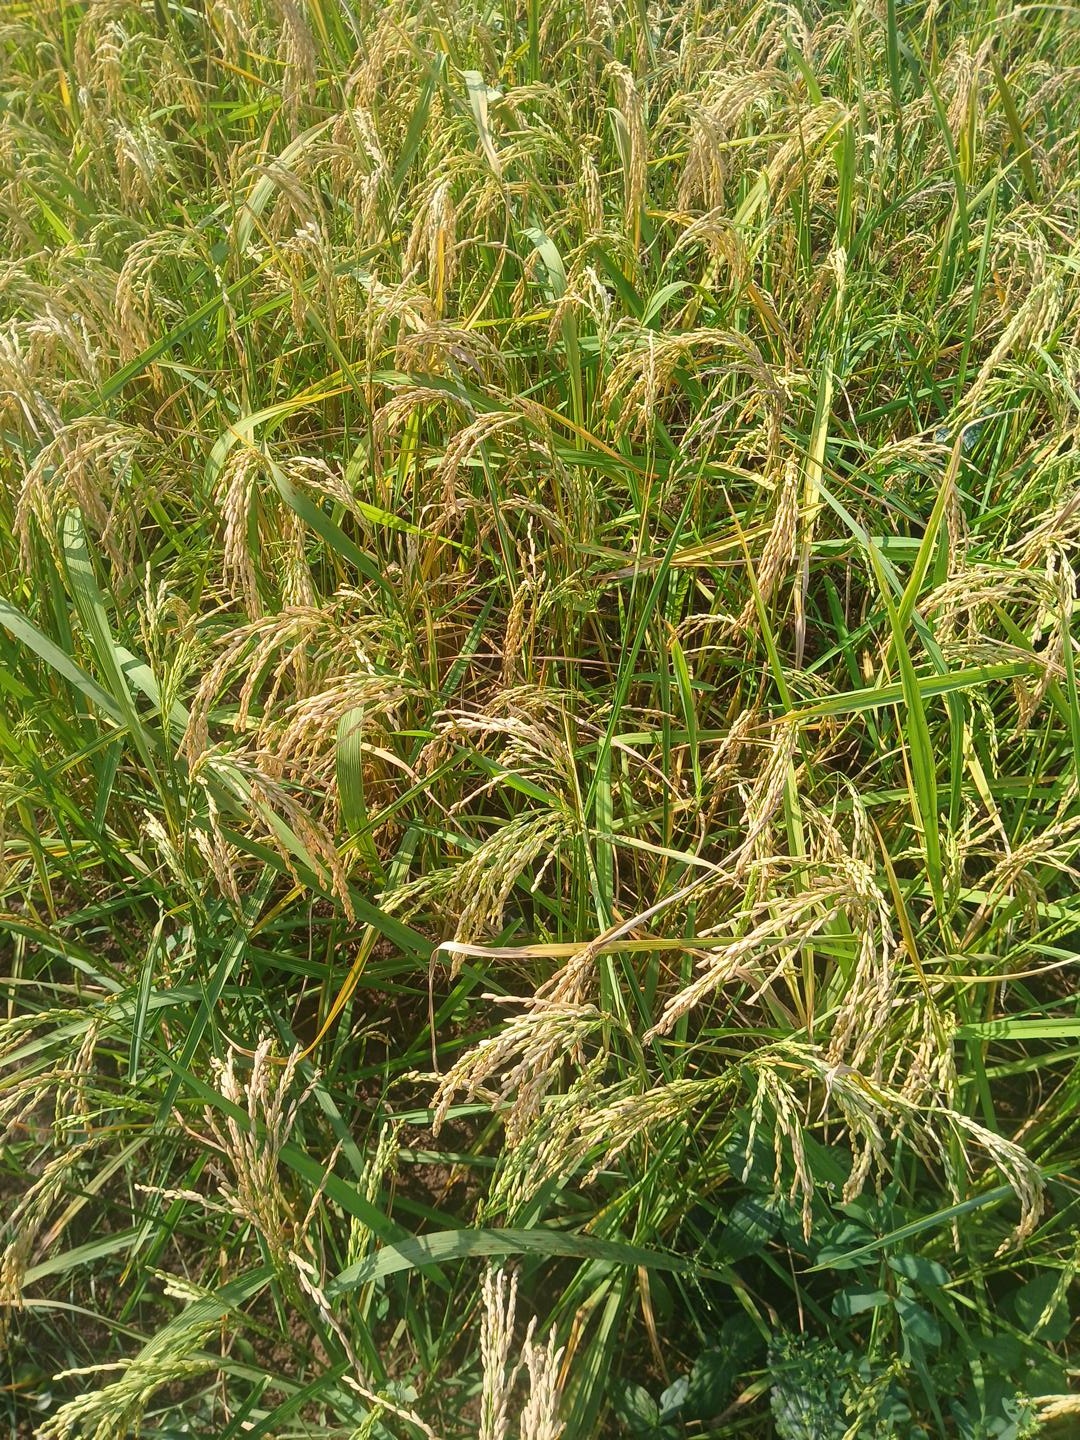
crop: rice
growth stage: ripening
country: Côte d'Ivoire
